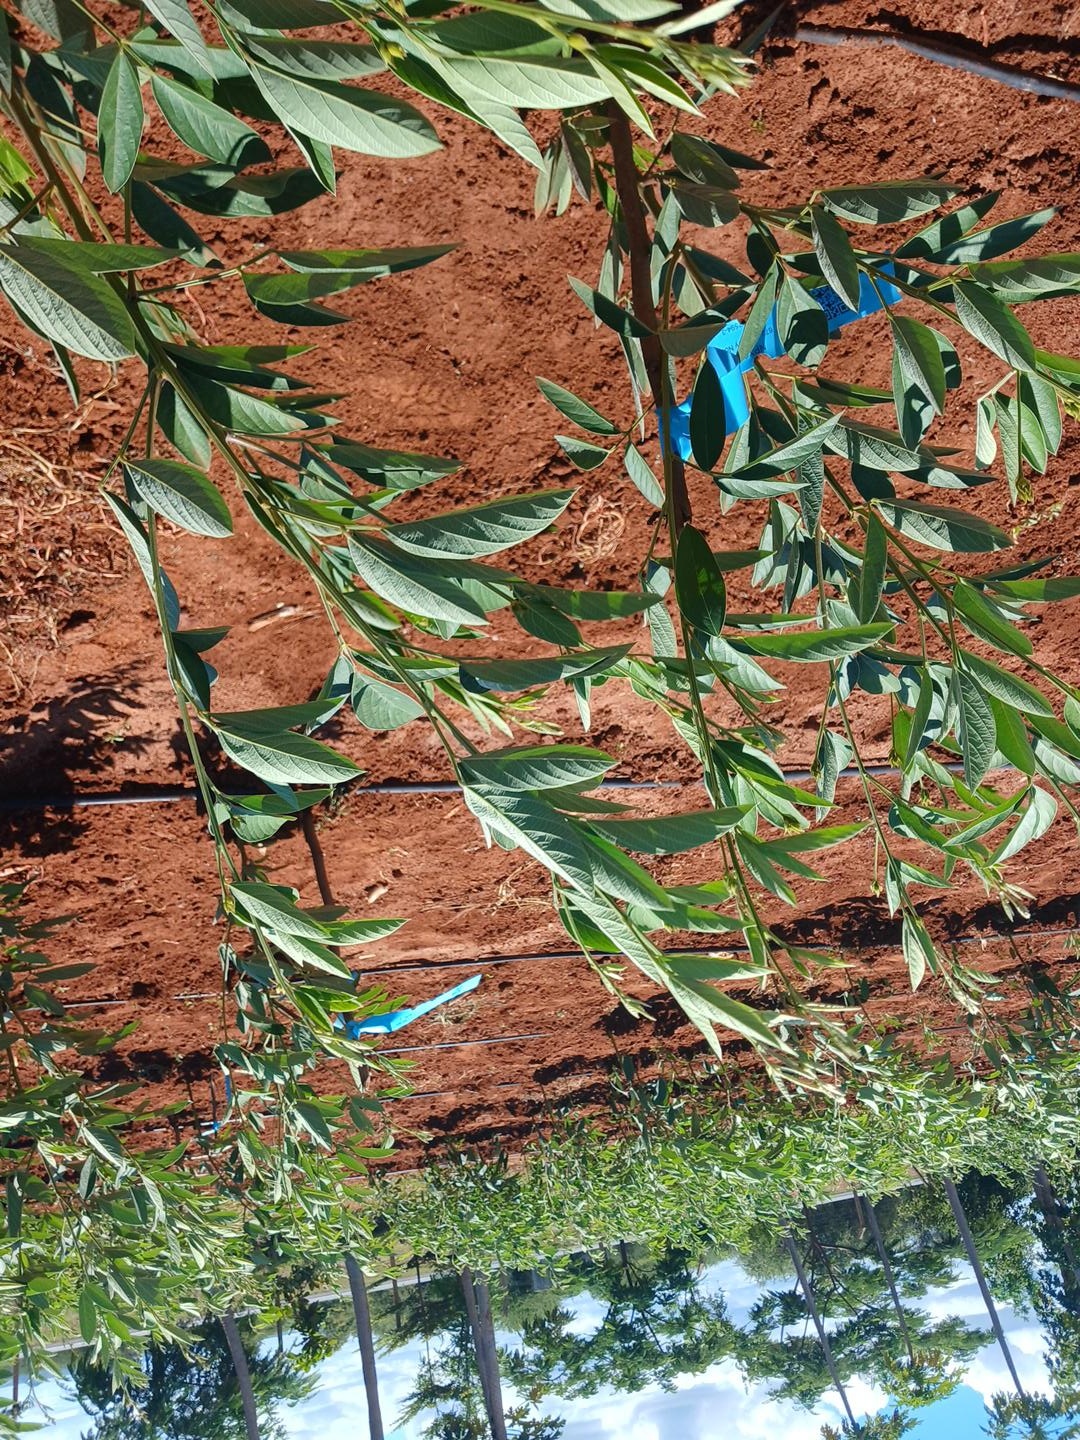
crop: pigeonpea
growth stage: vegetative
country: Kenya
